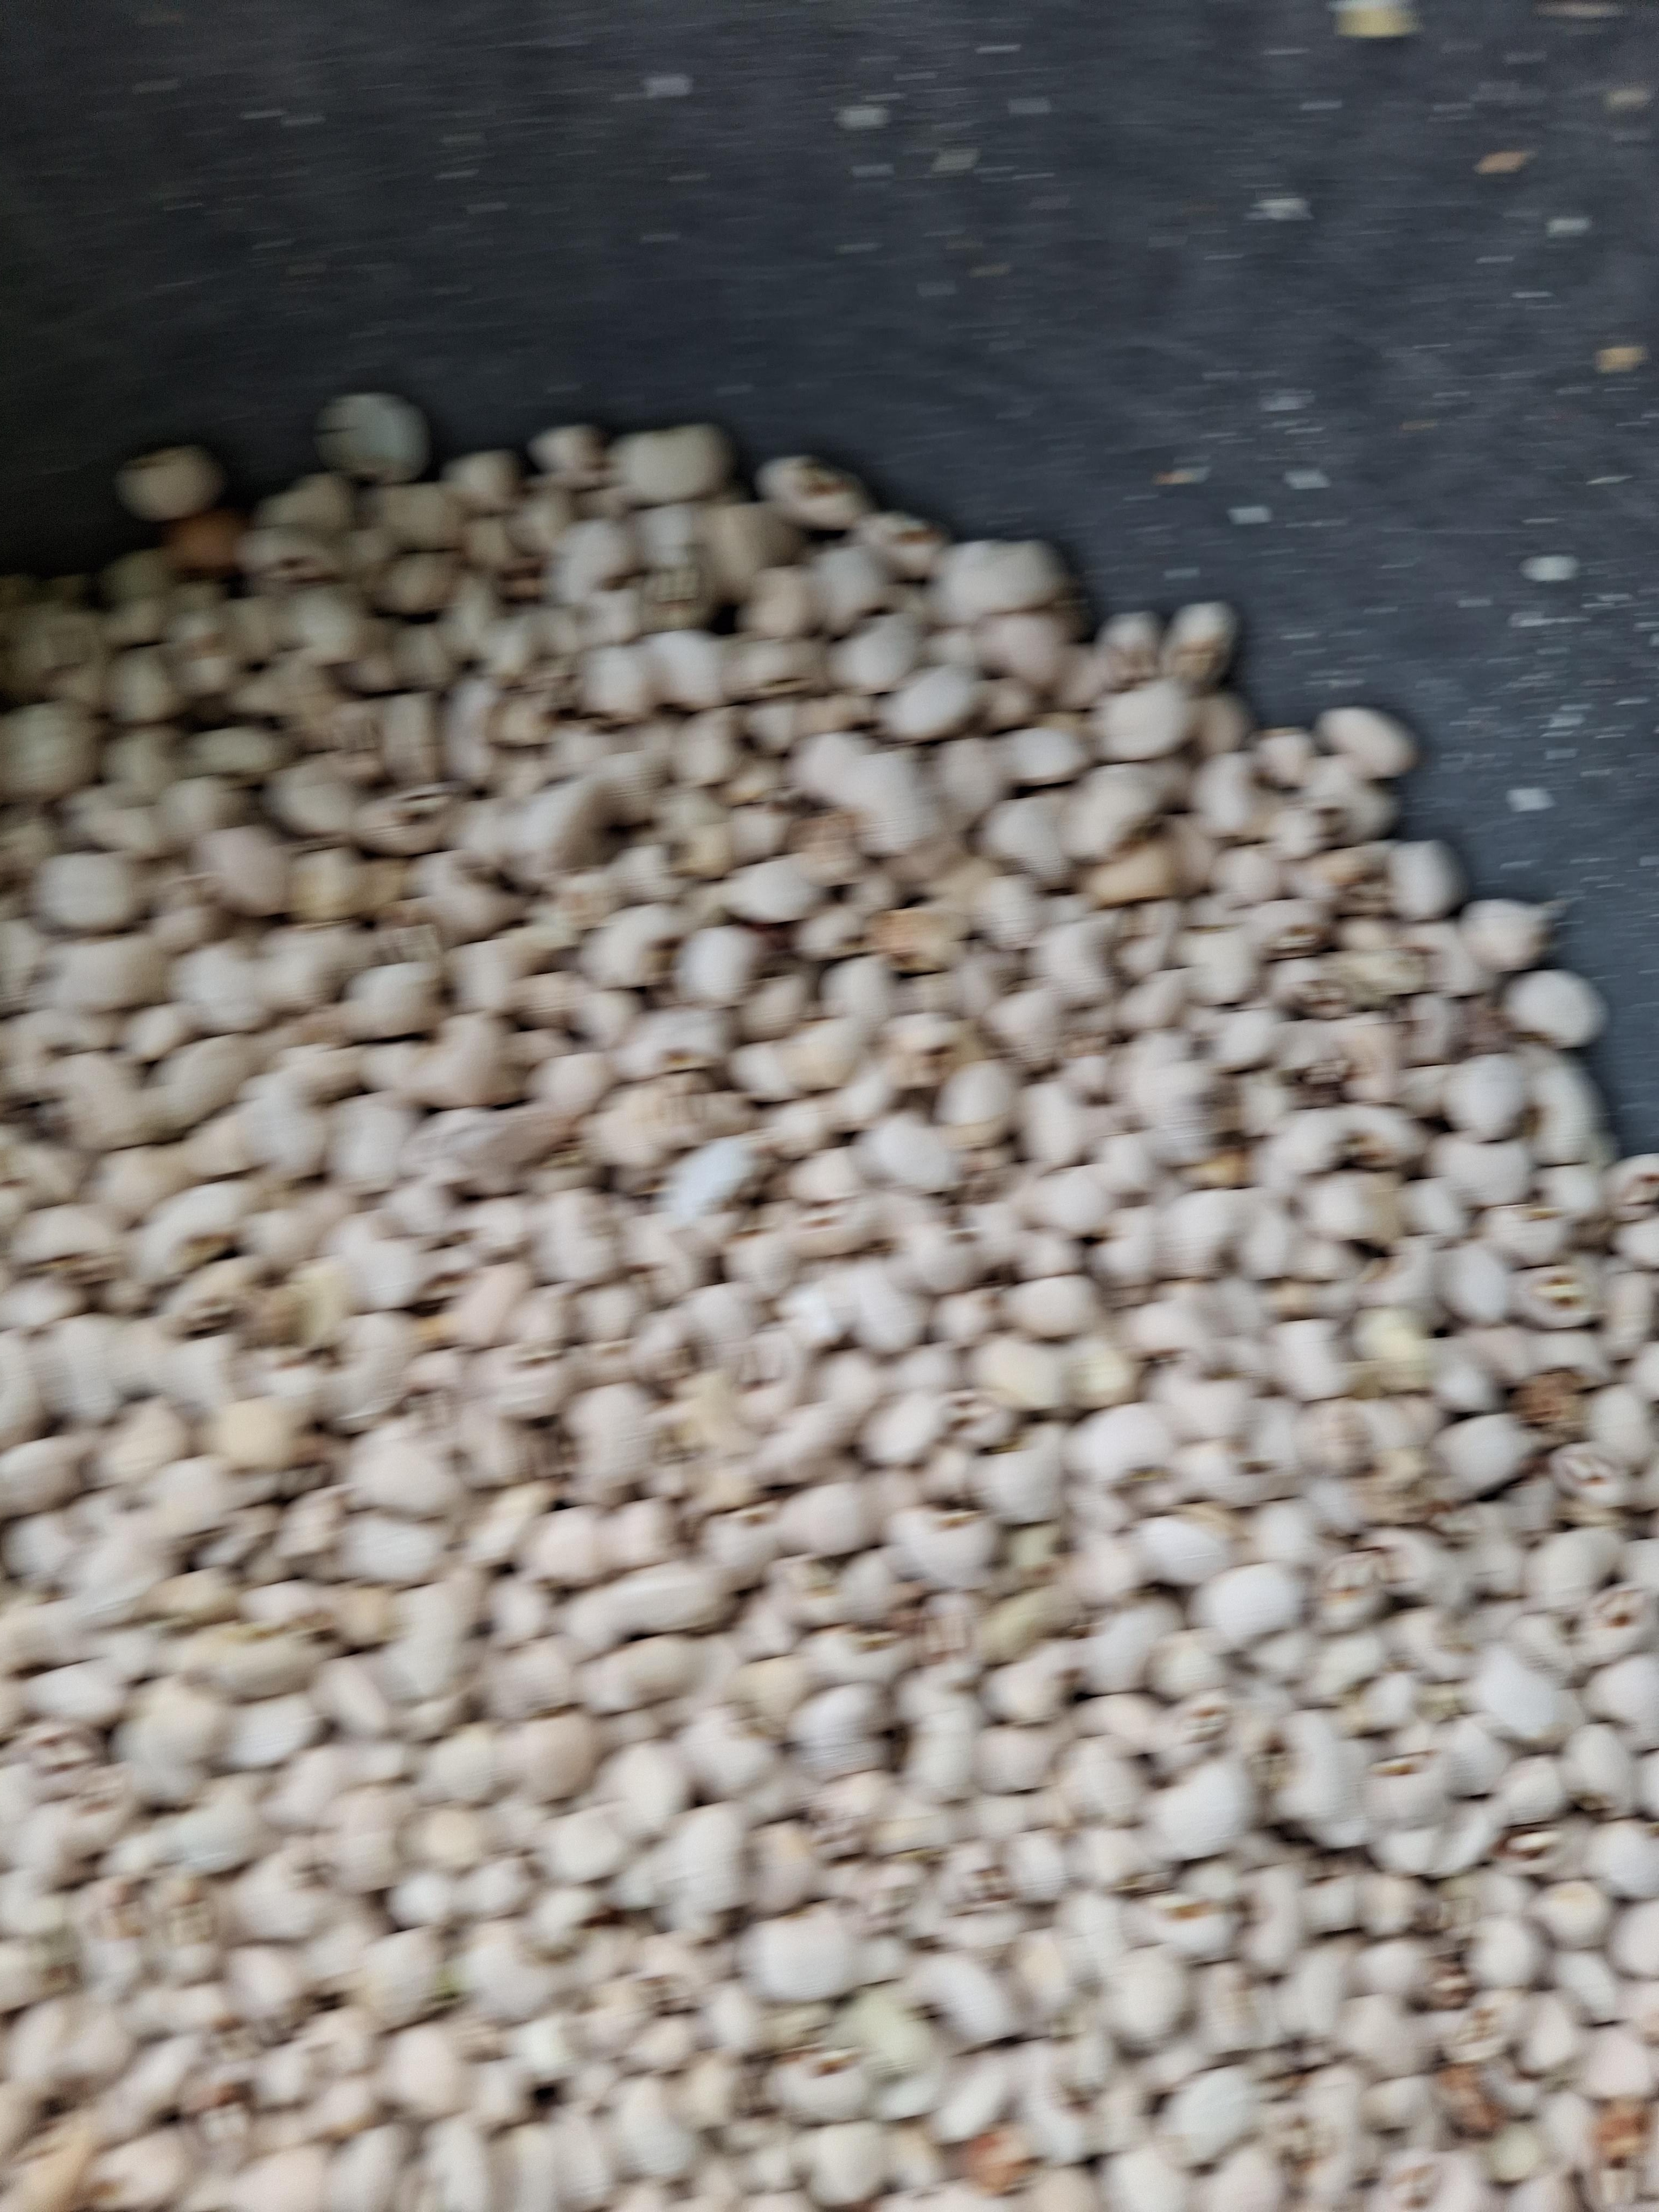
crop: cowpea
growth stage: harvest
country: Nigeria
